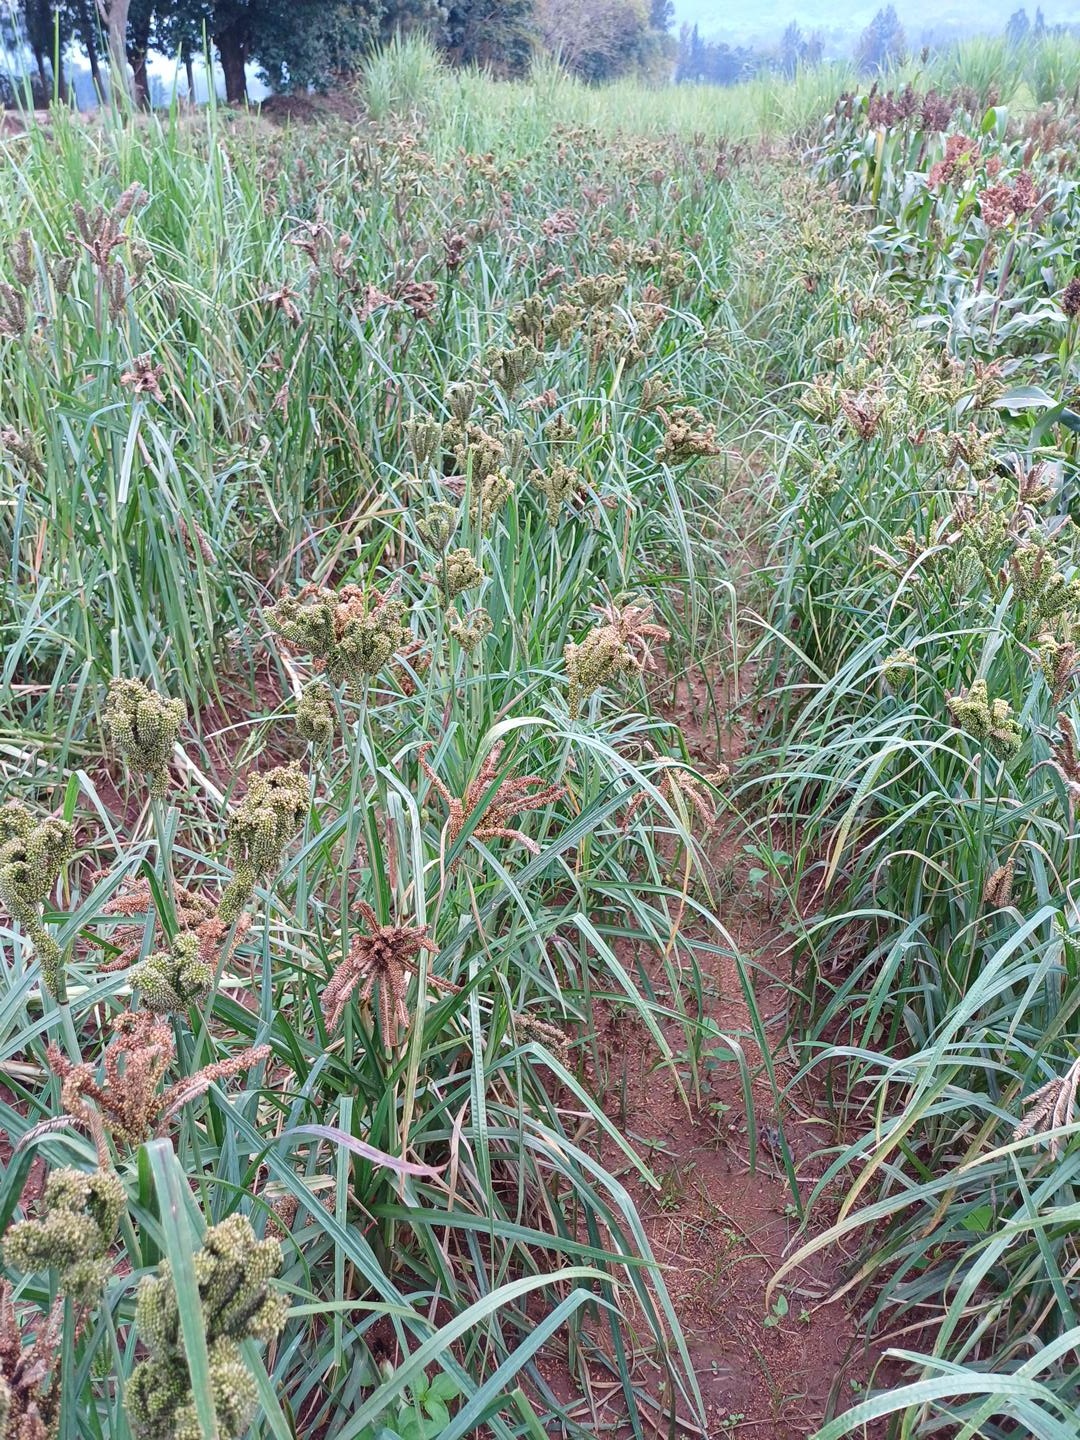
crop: finger millet
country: Kenya
